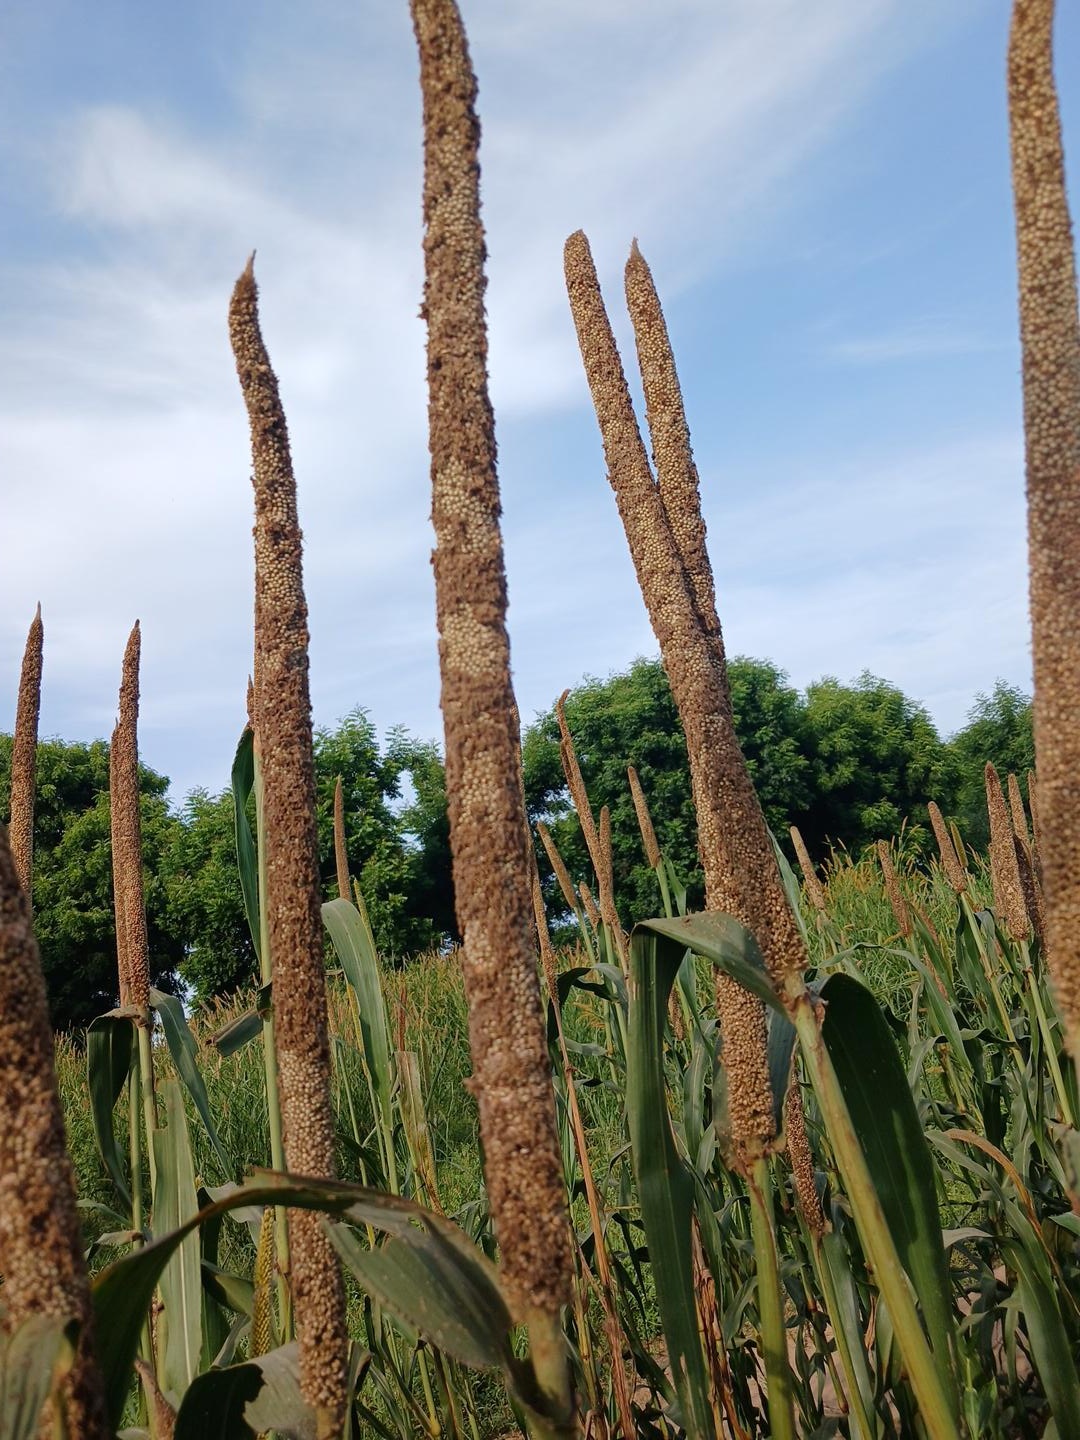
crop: pearl millet
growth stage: maturity
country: Senegal
